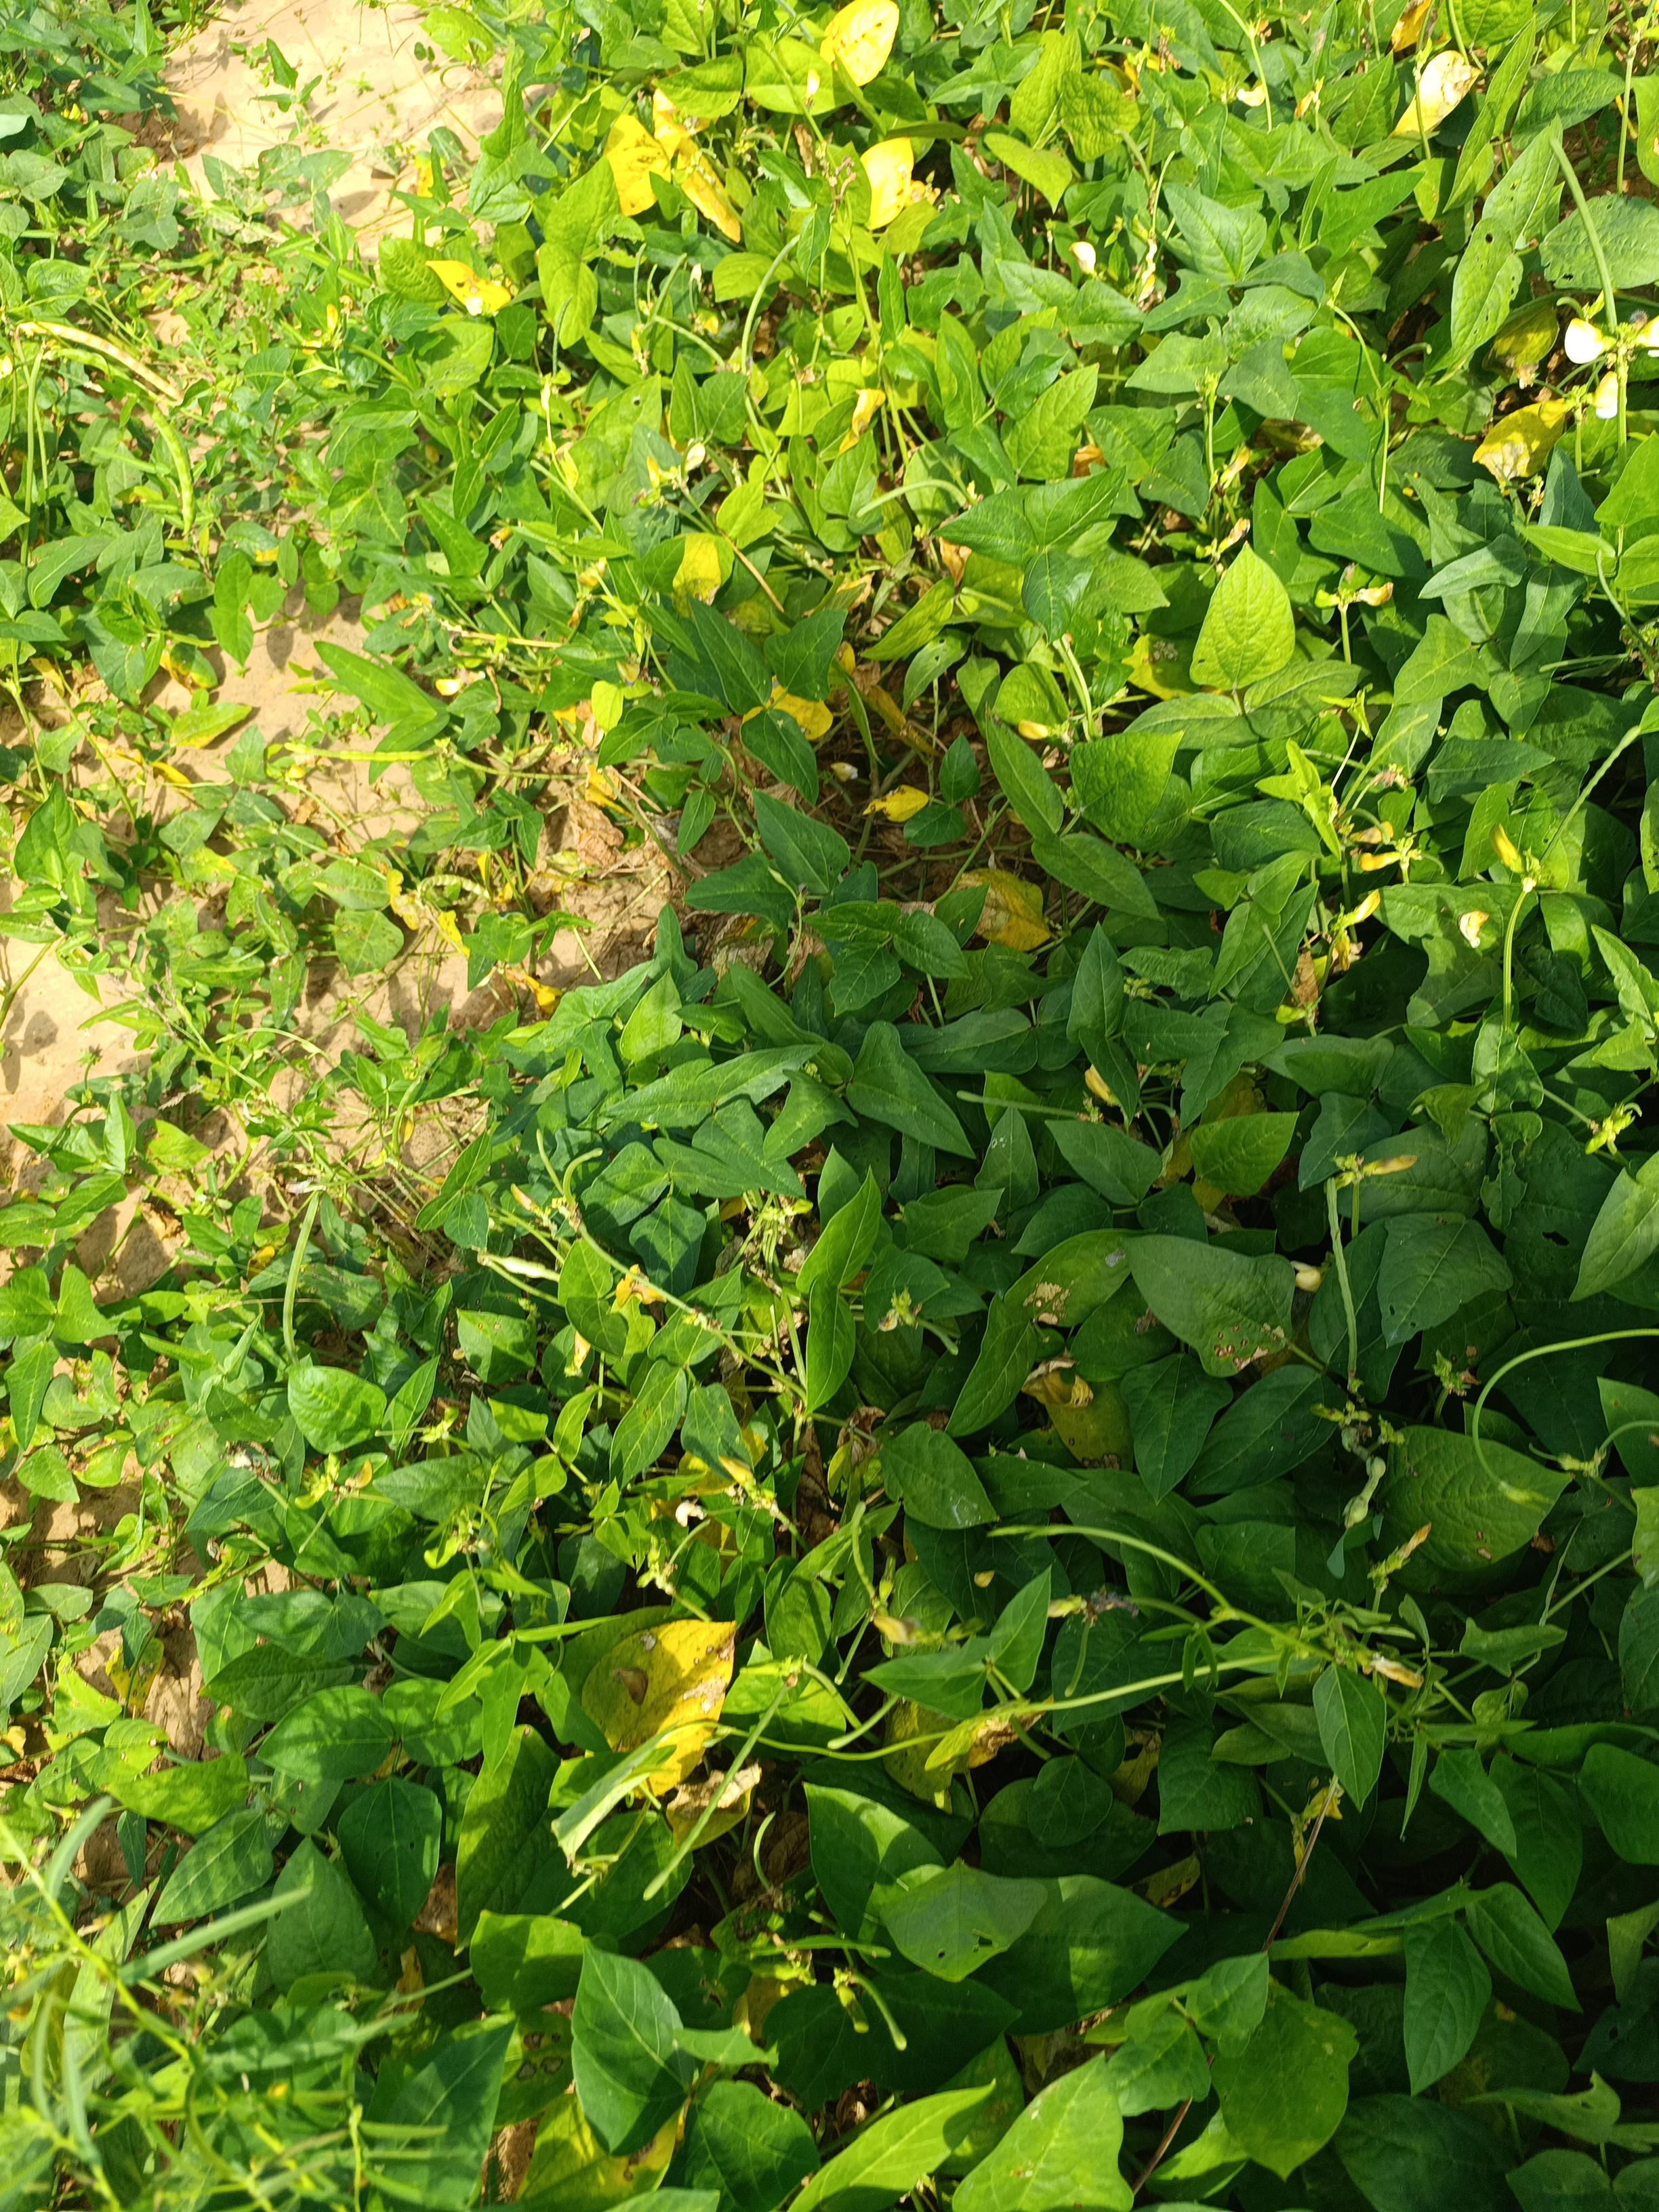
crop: cowpea
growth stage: maturity
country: Nigeria
